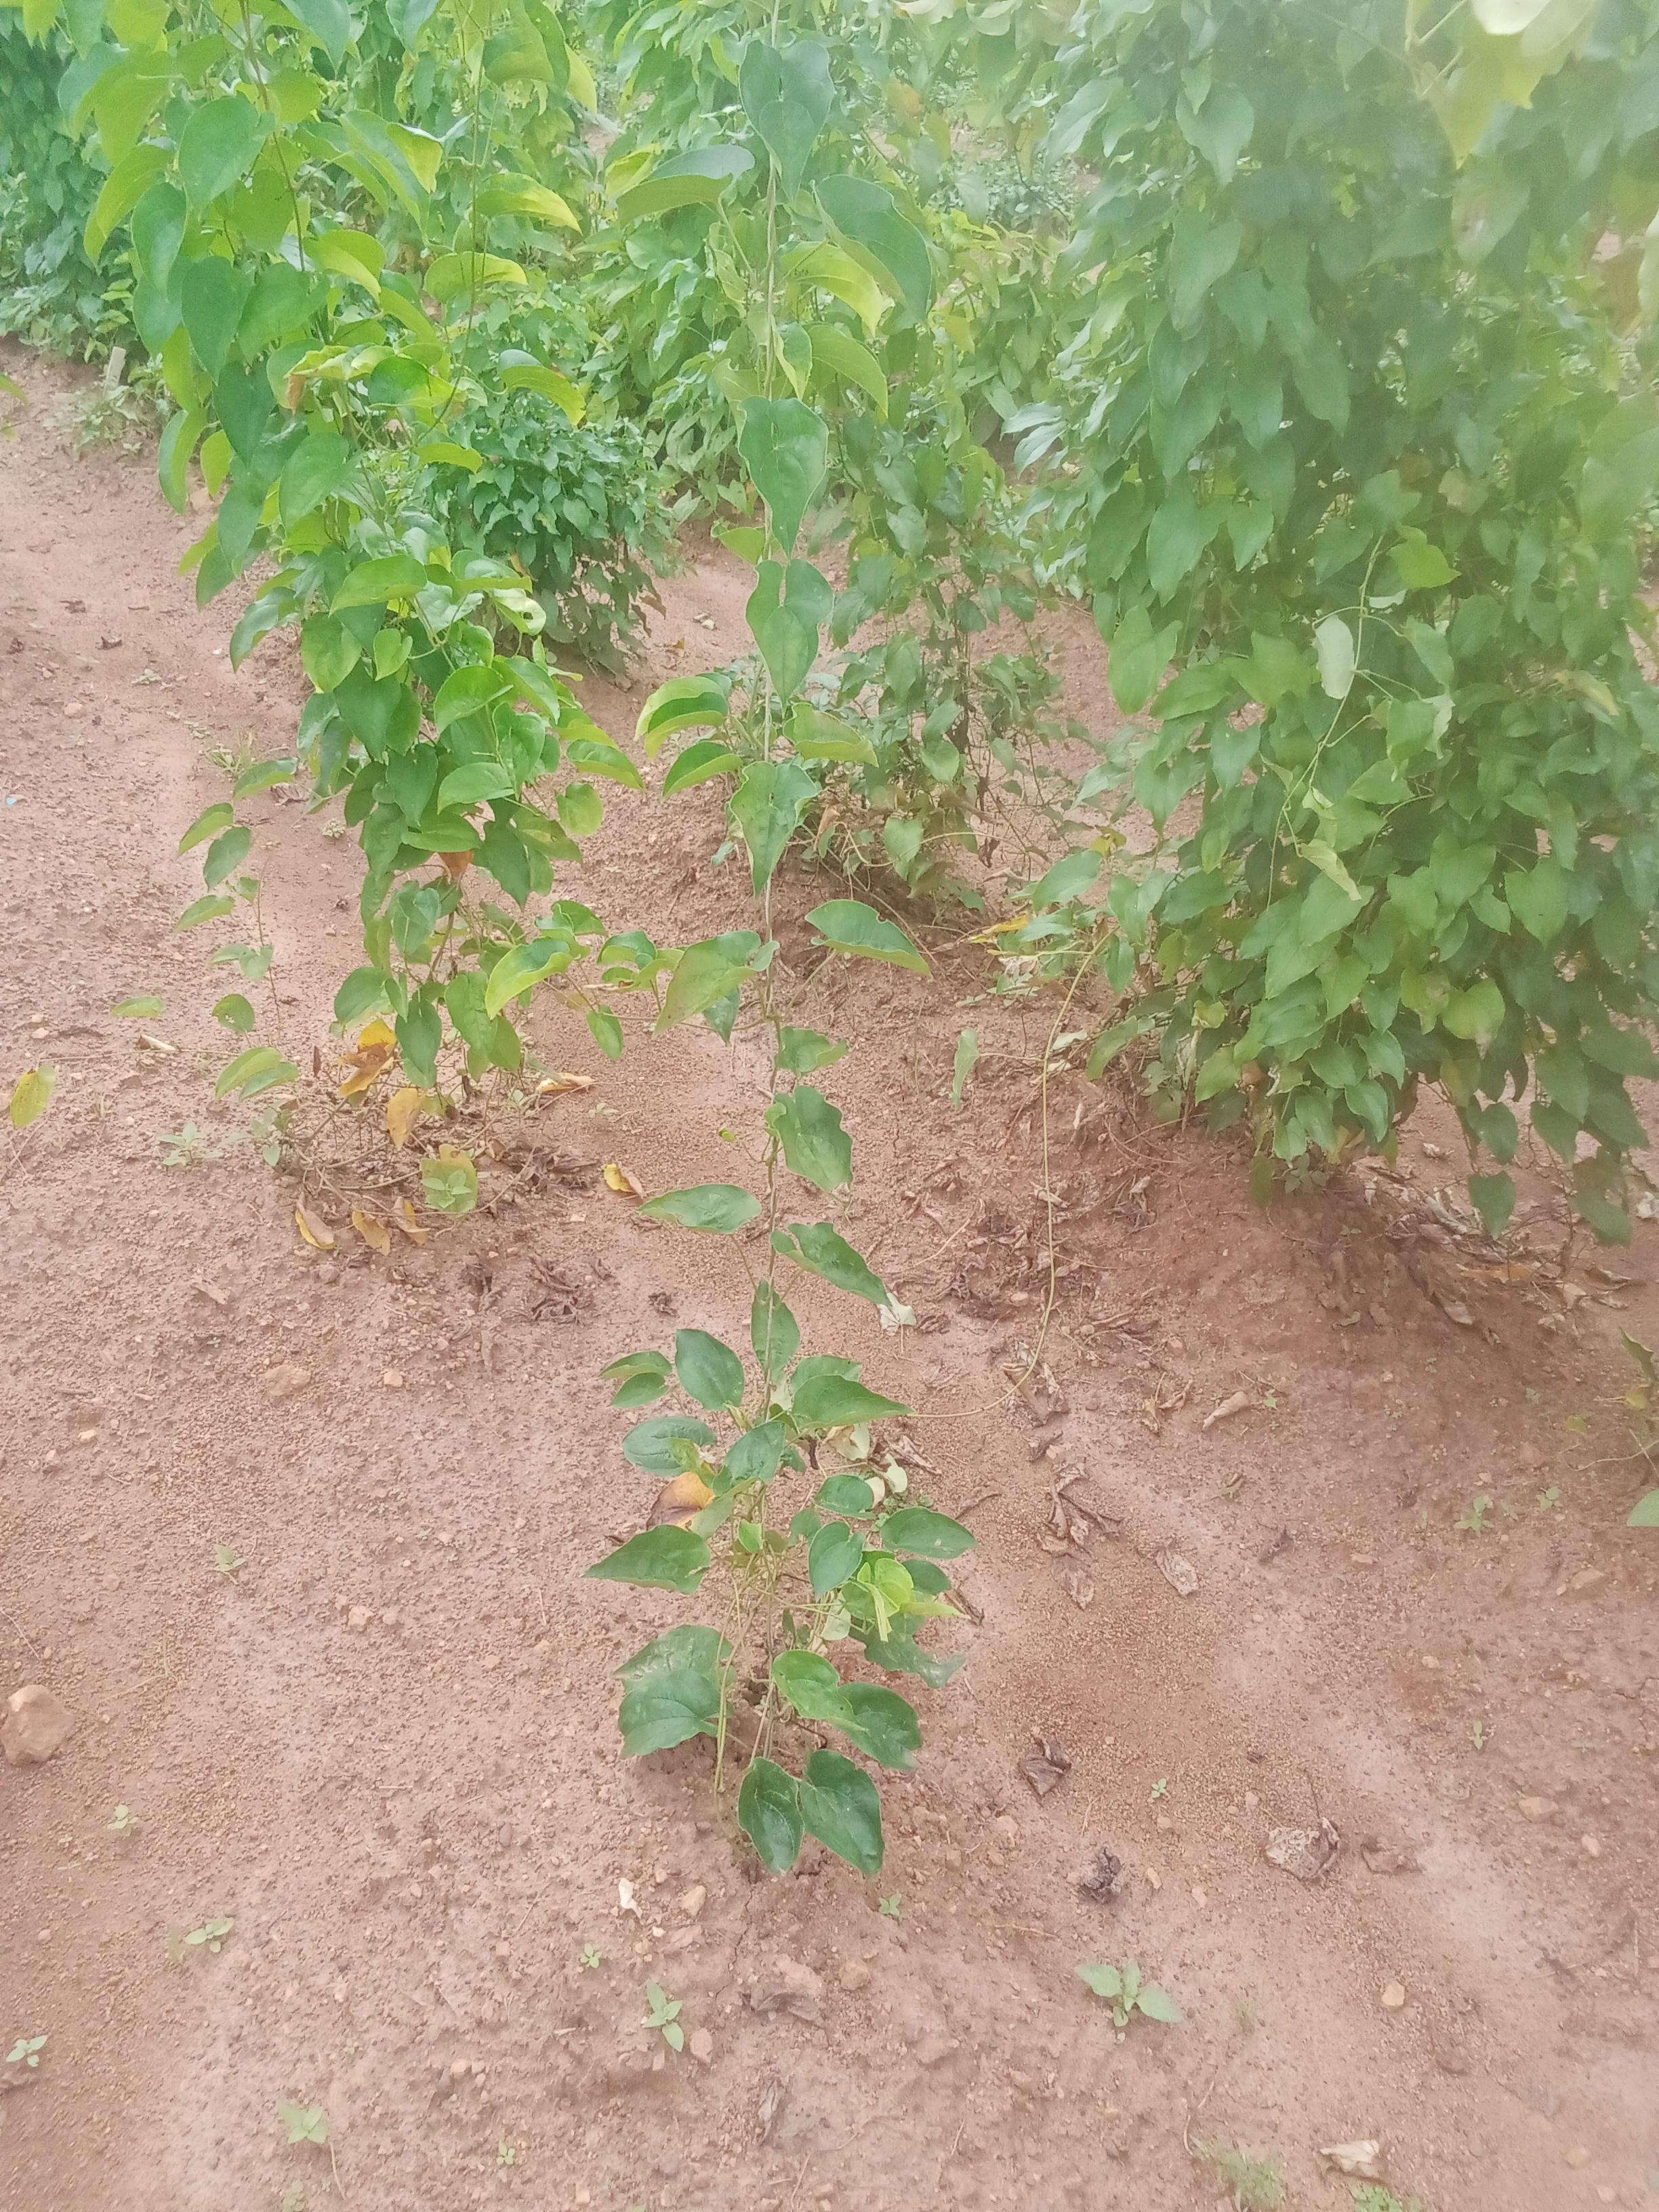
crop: yam
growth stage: vegetative
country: Nigeria
